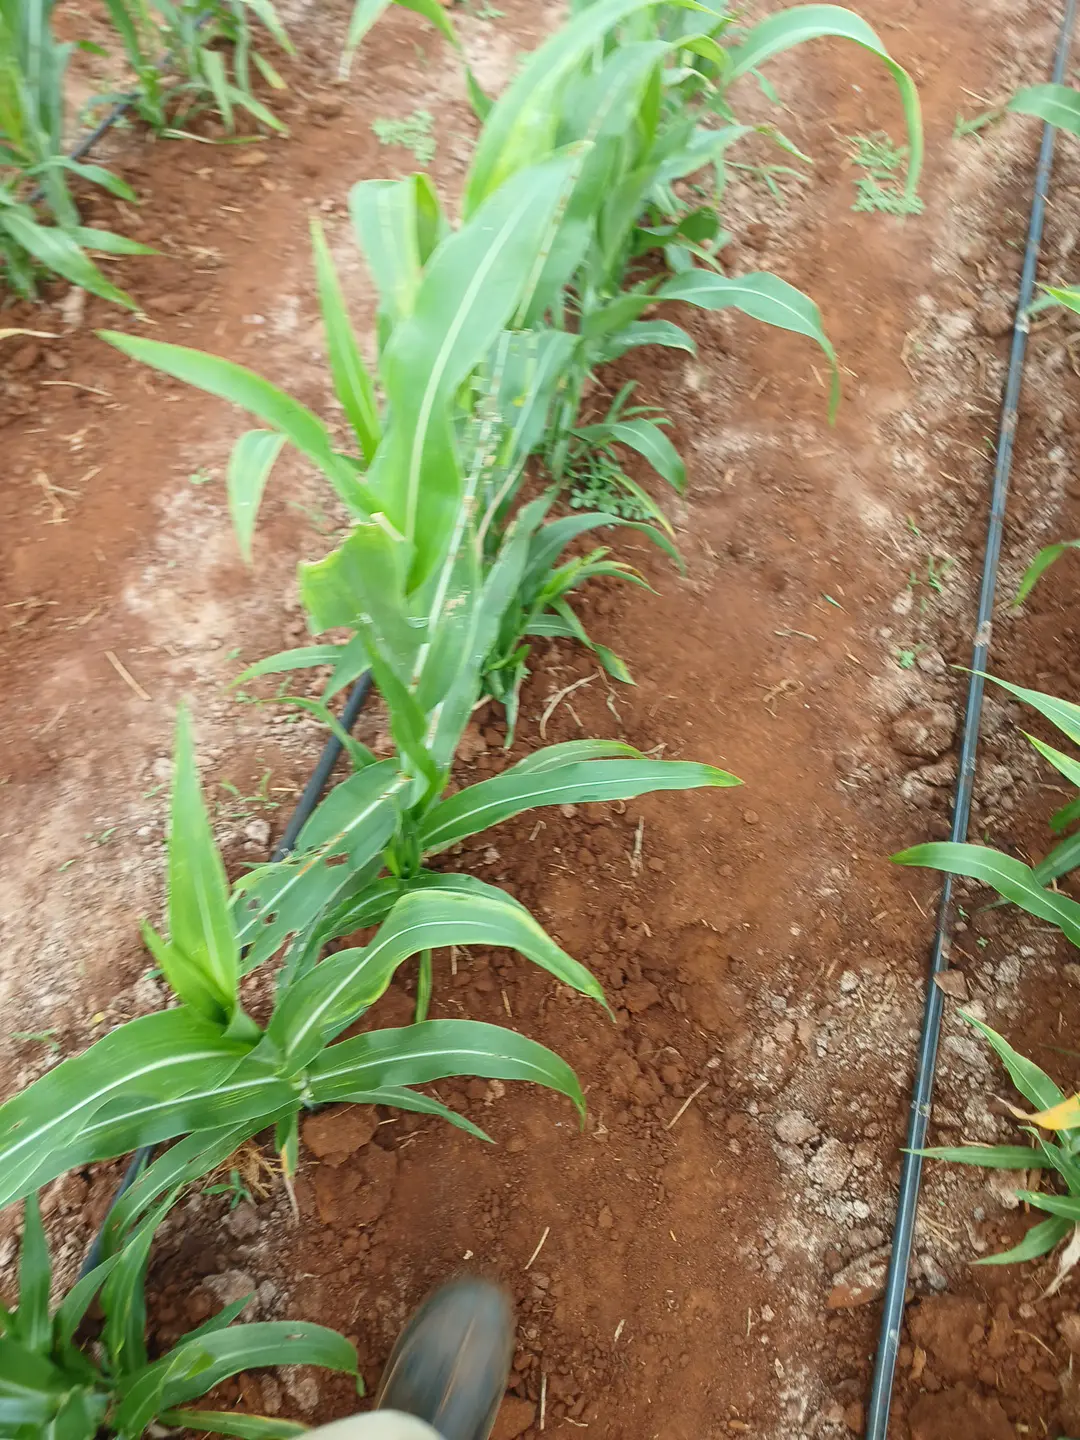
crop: sorghum
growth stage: elongation stem
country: Kenya
